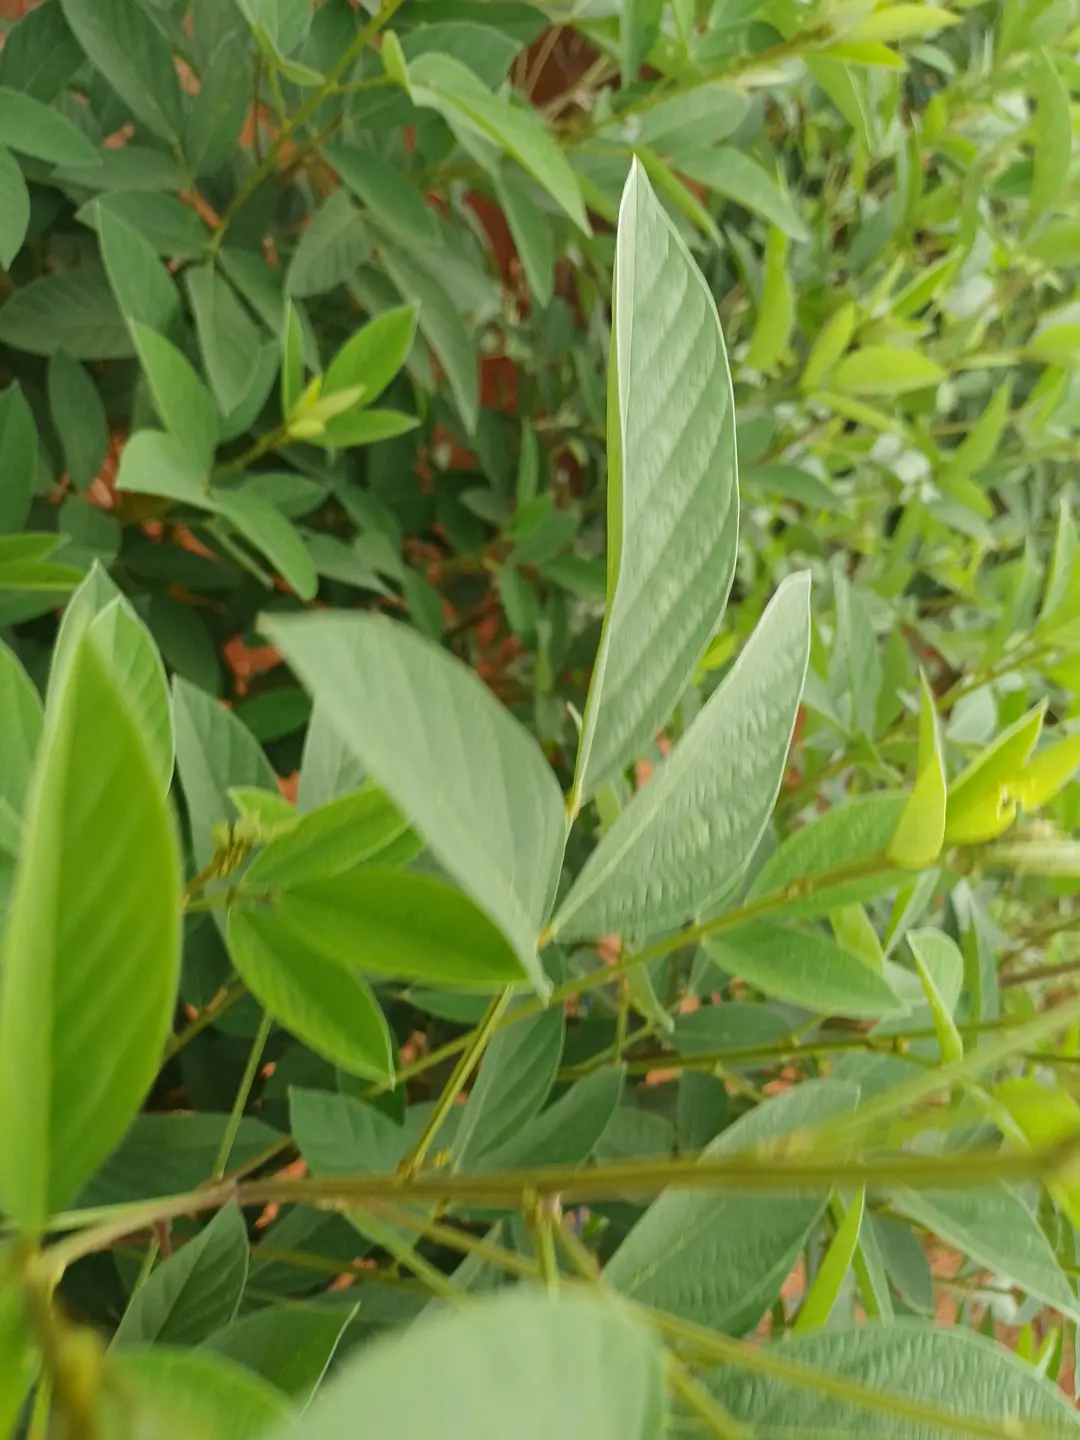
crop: pigeonpea
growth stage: flowering
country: Kenya
